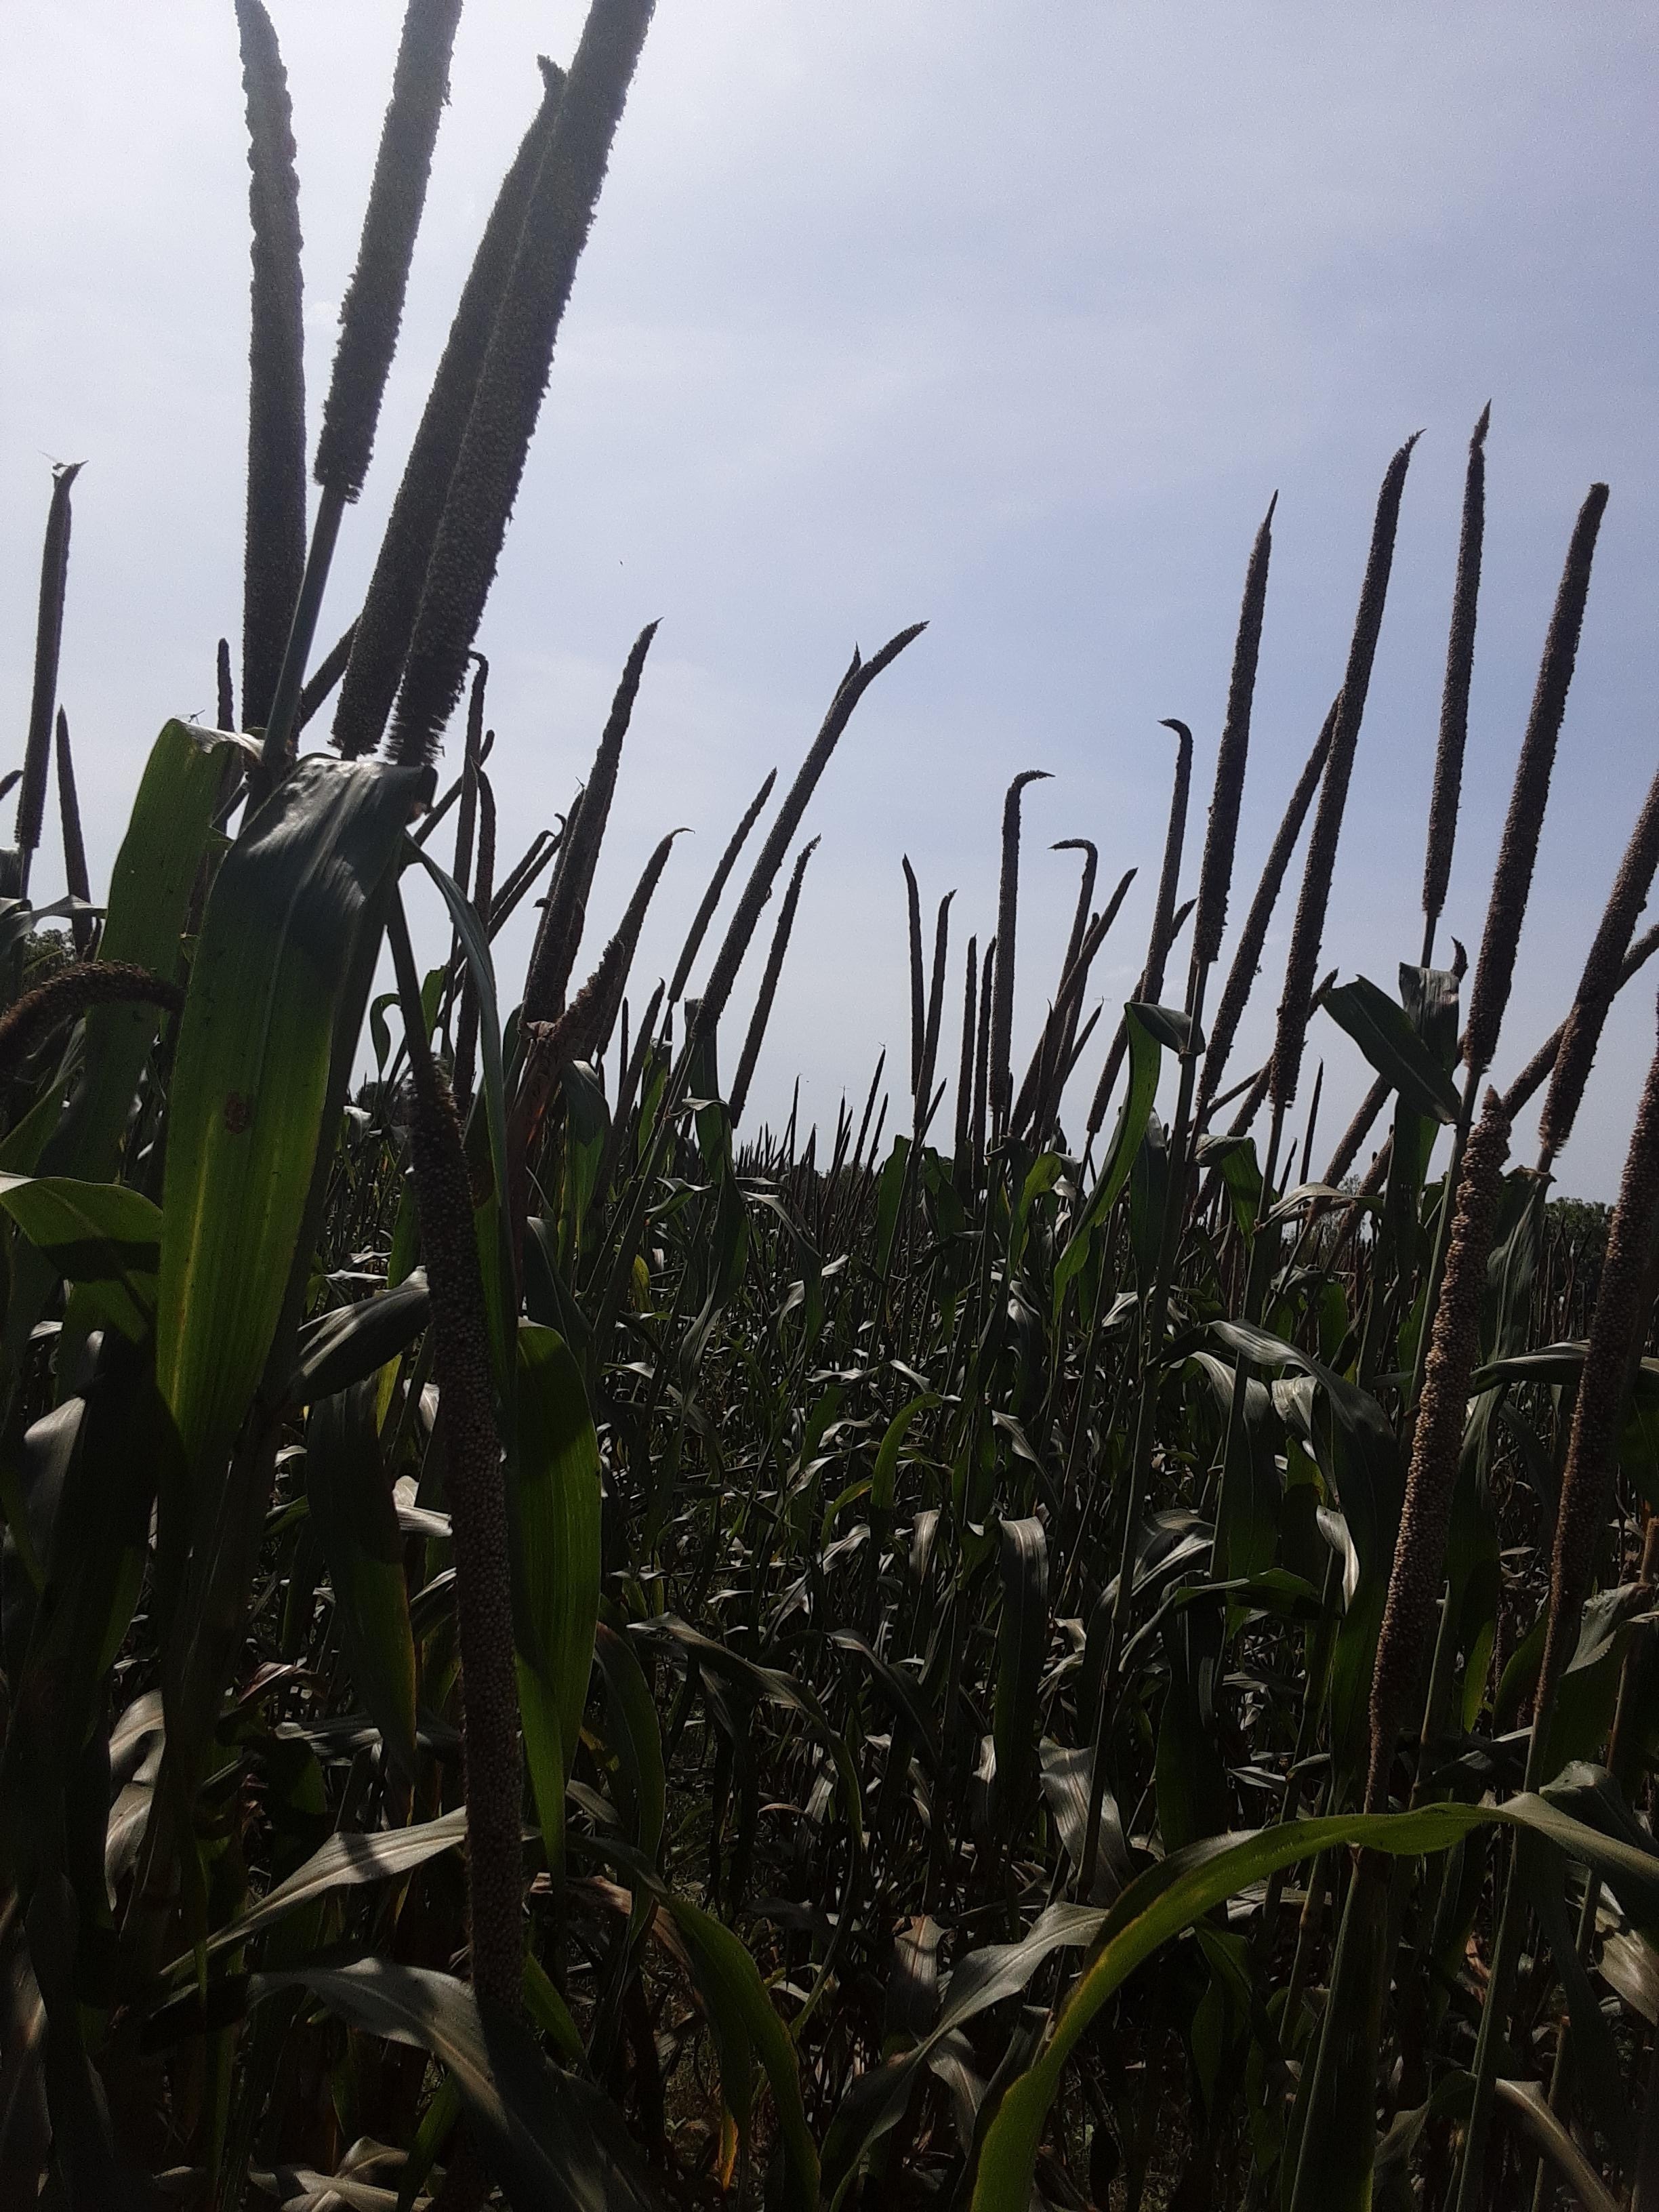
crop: pearl millet
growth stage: filling grain
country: Senegal
